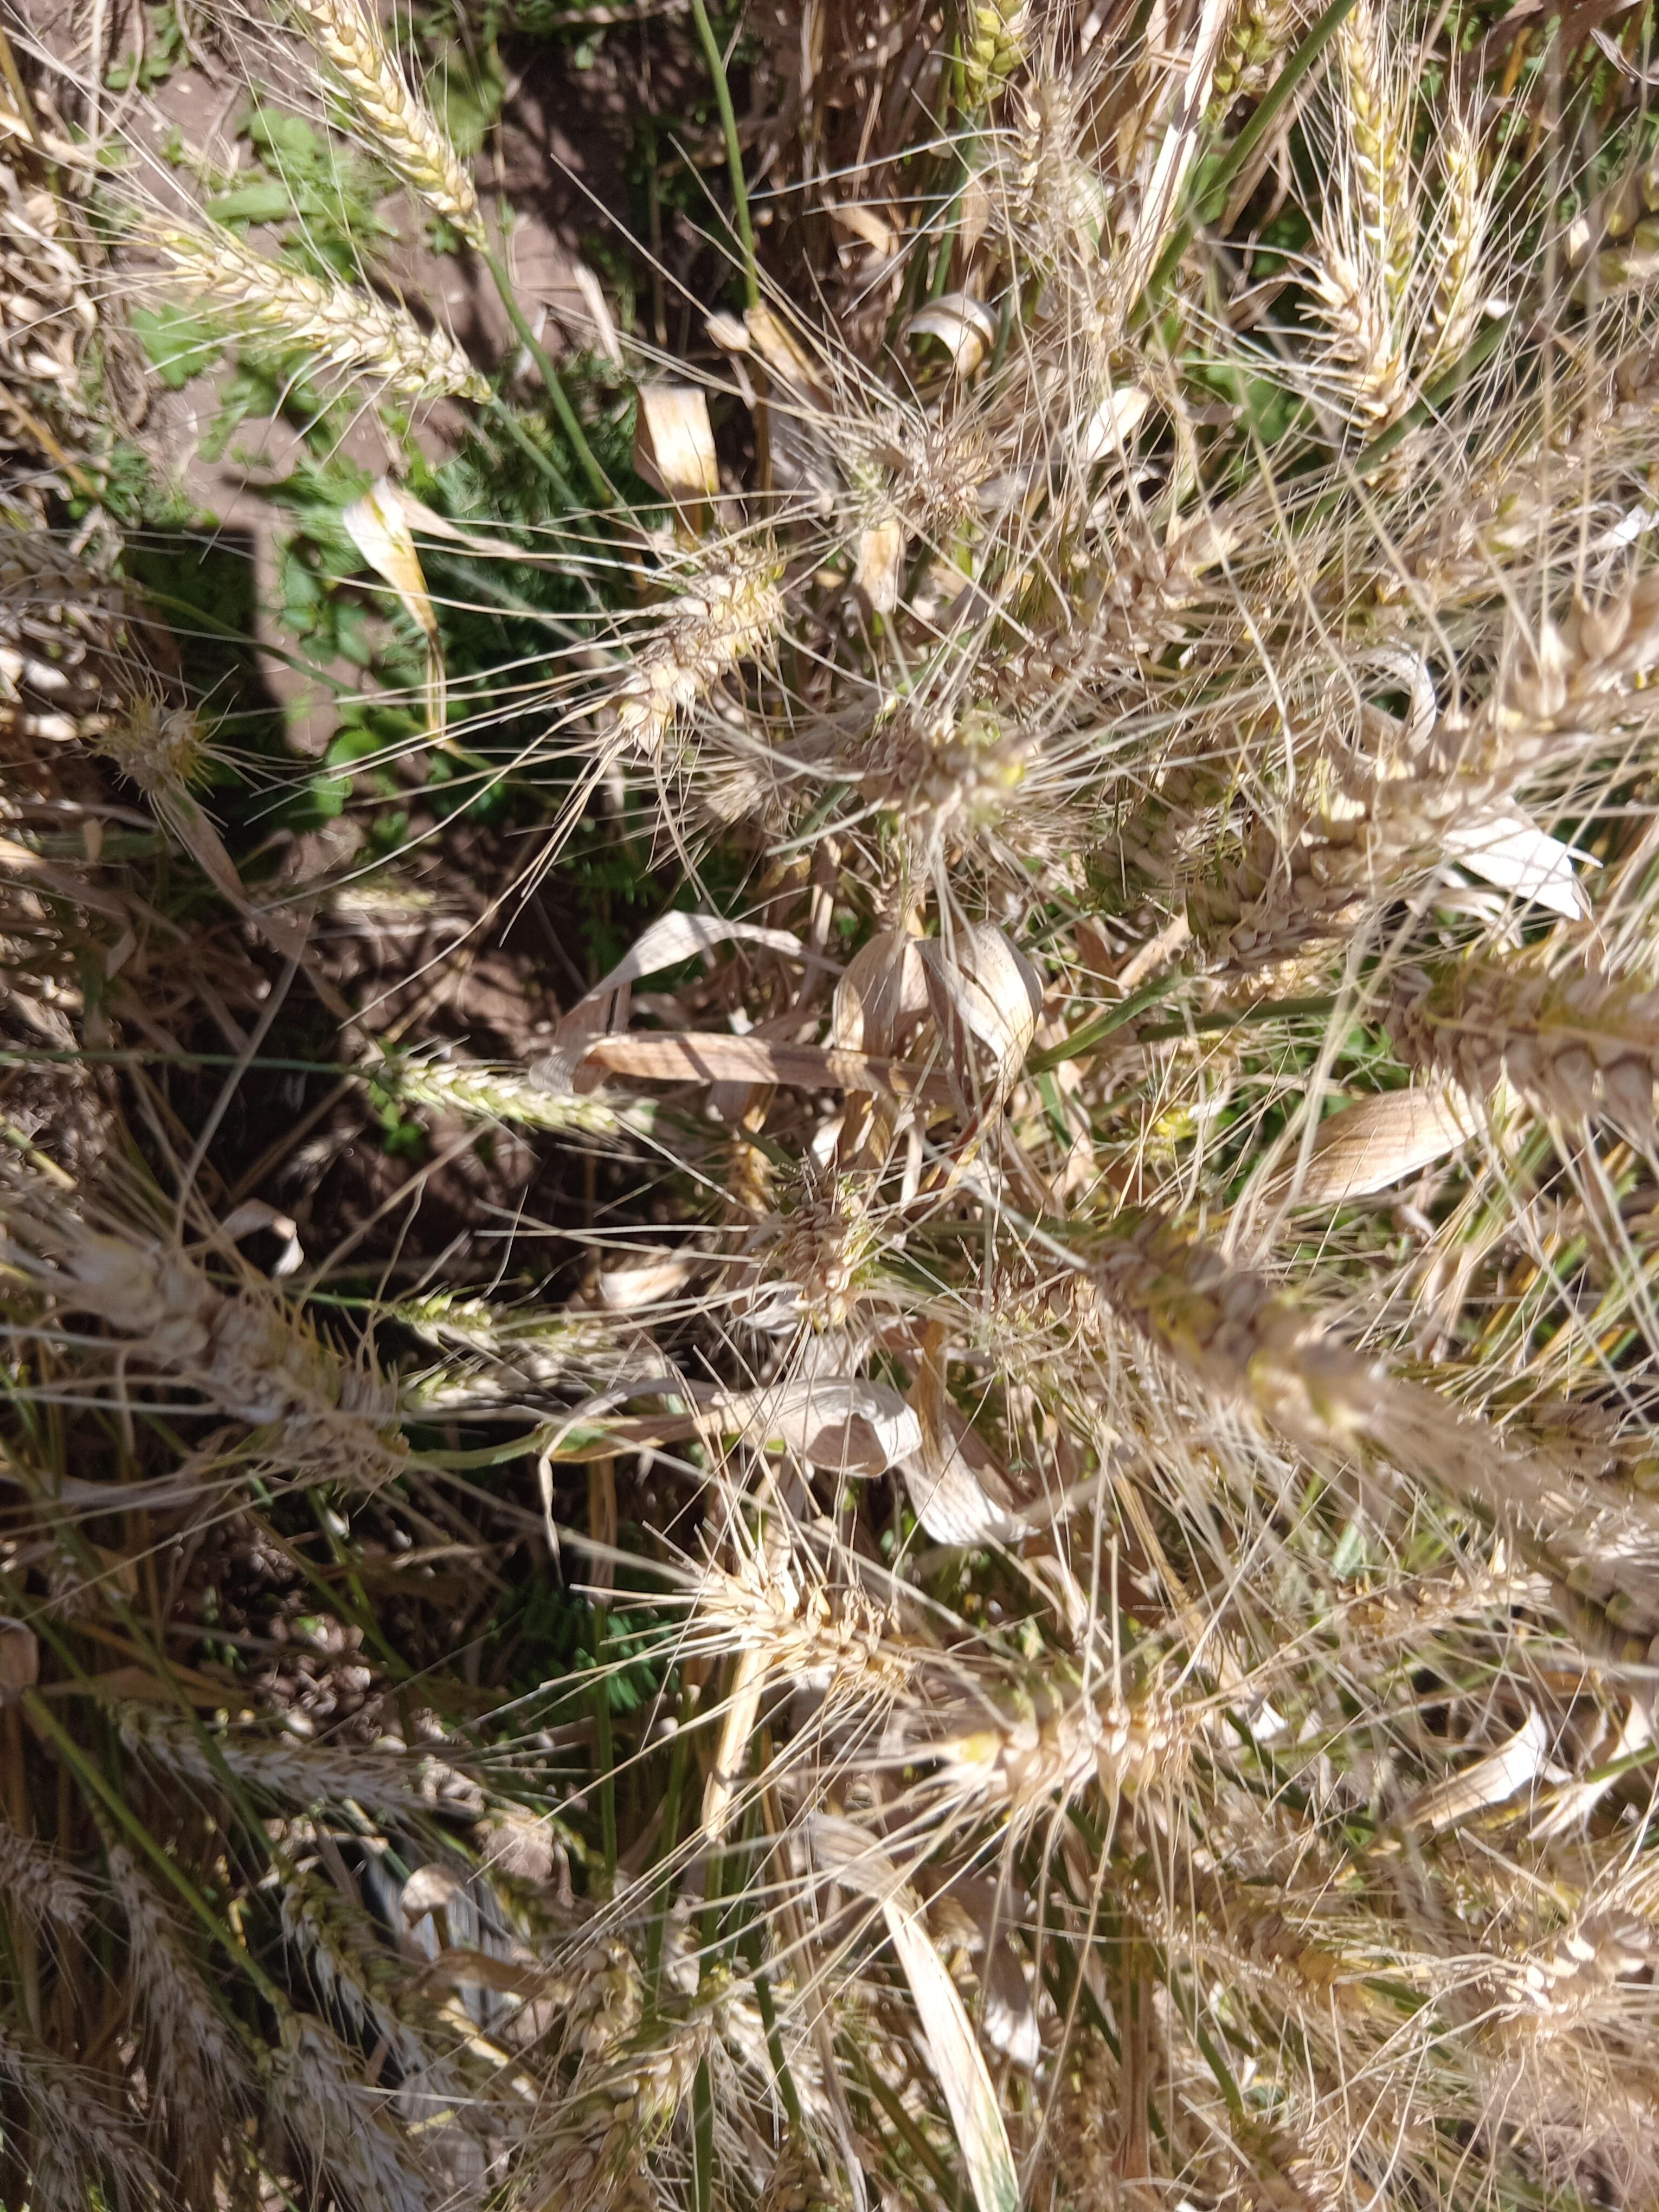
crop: wheat
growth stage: maturity
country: Kenya
